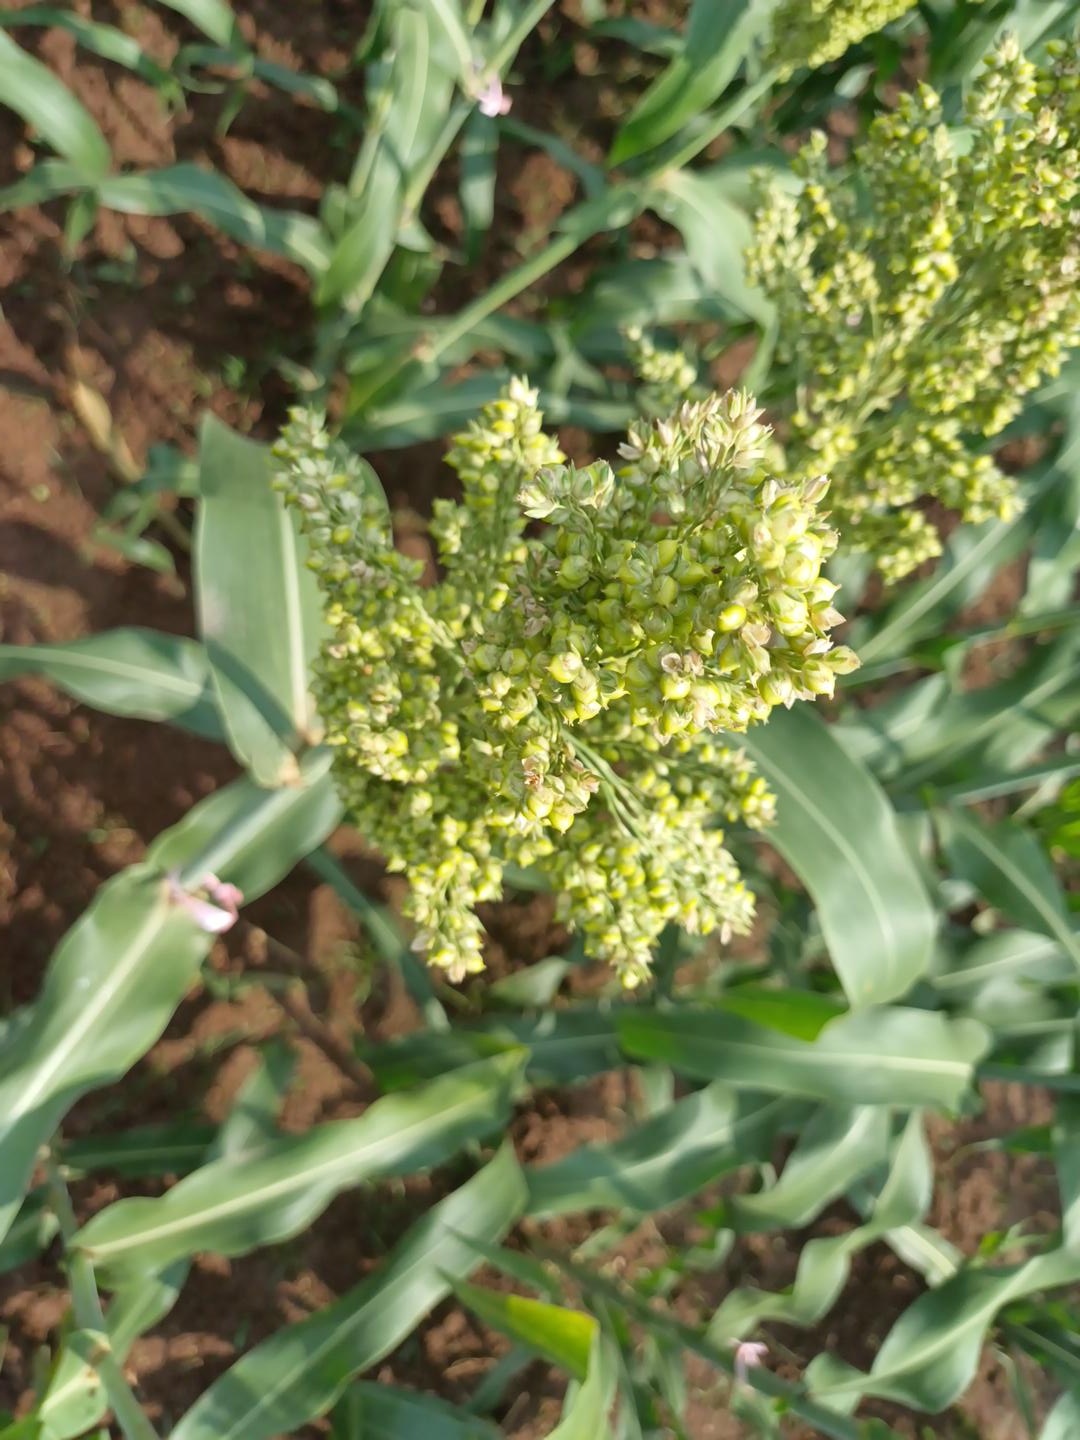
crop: sorghum
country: Kenya
